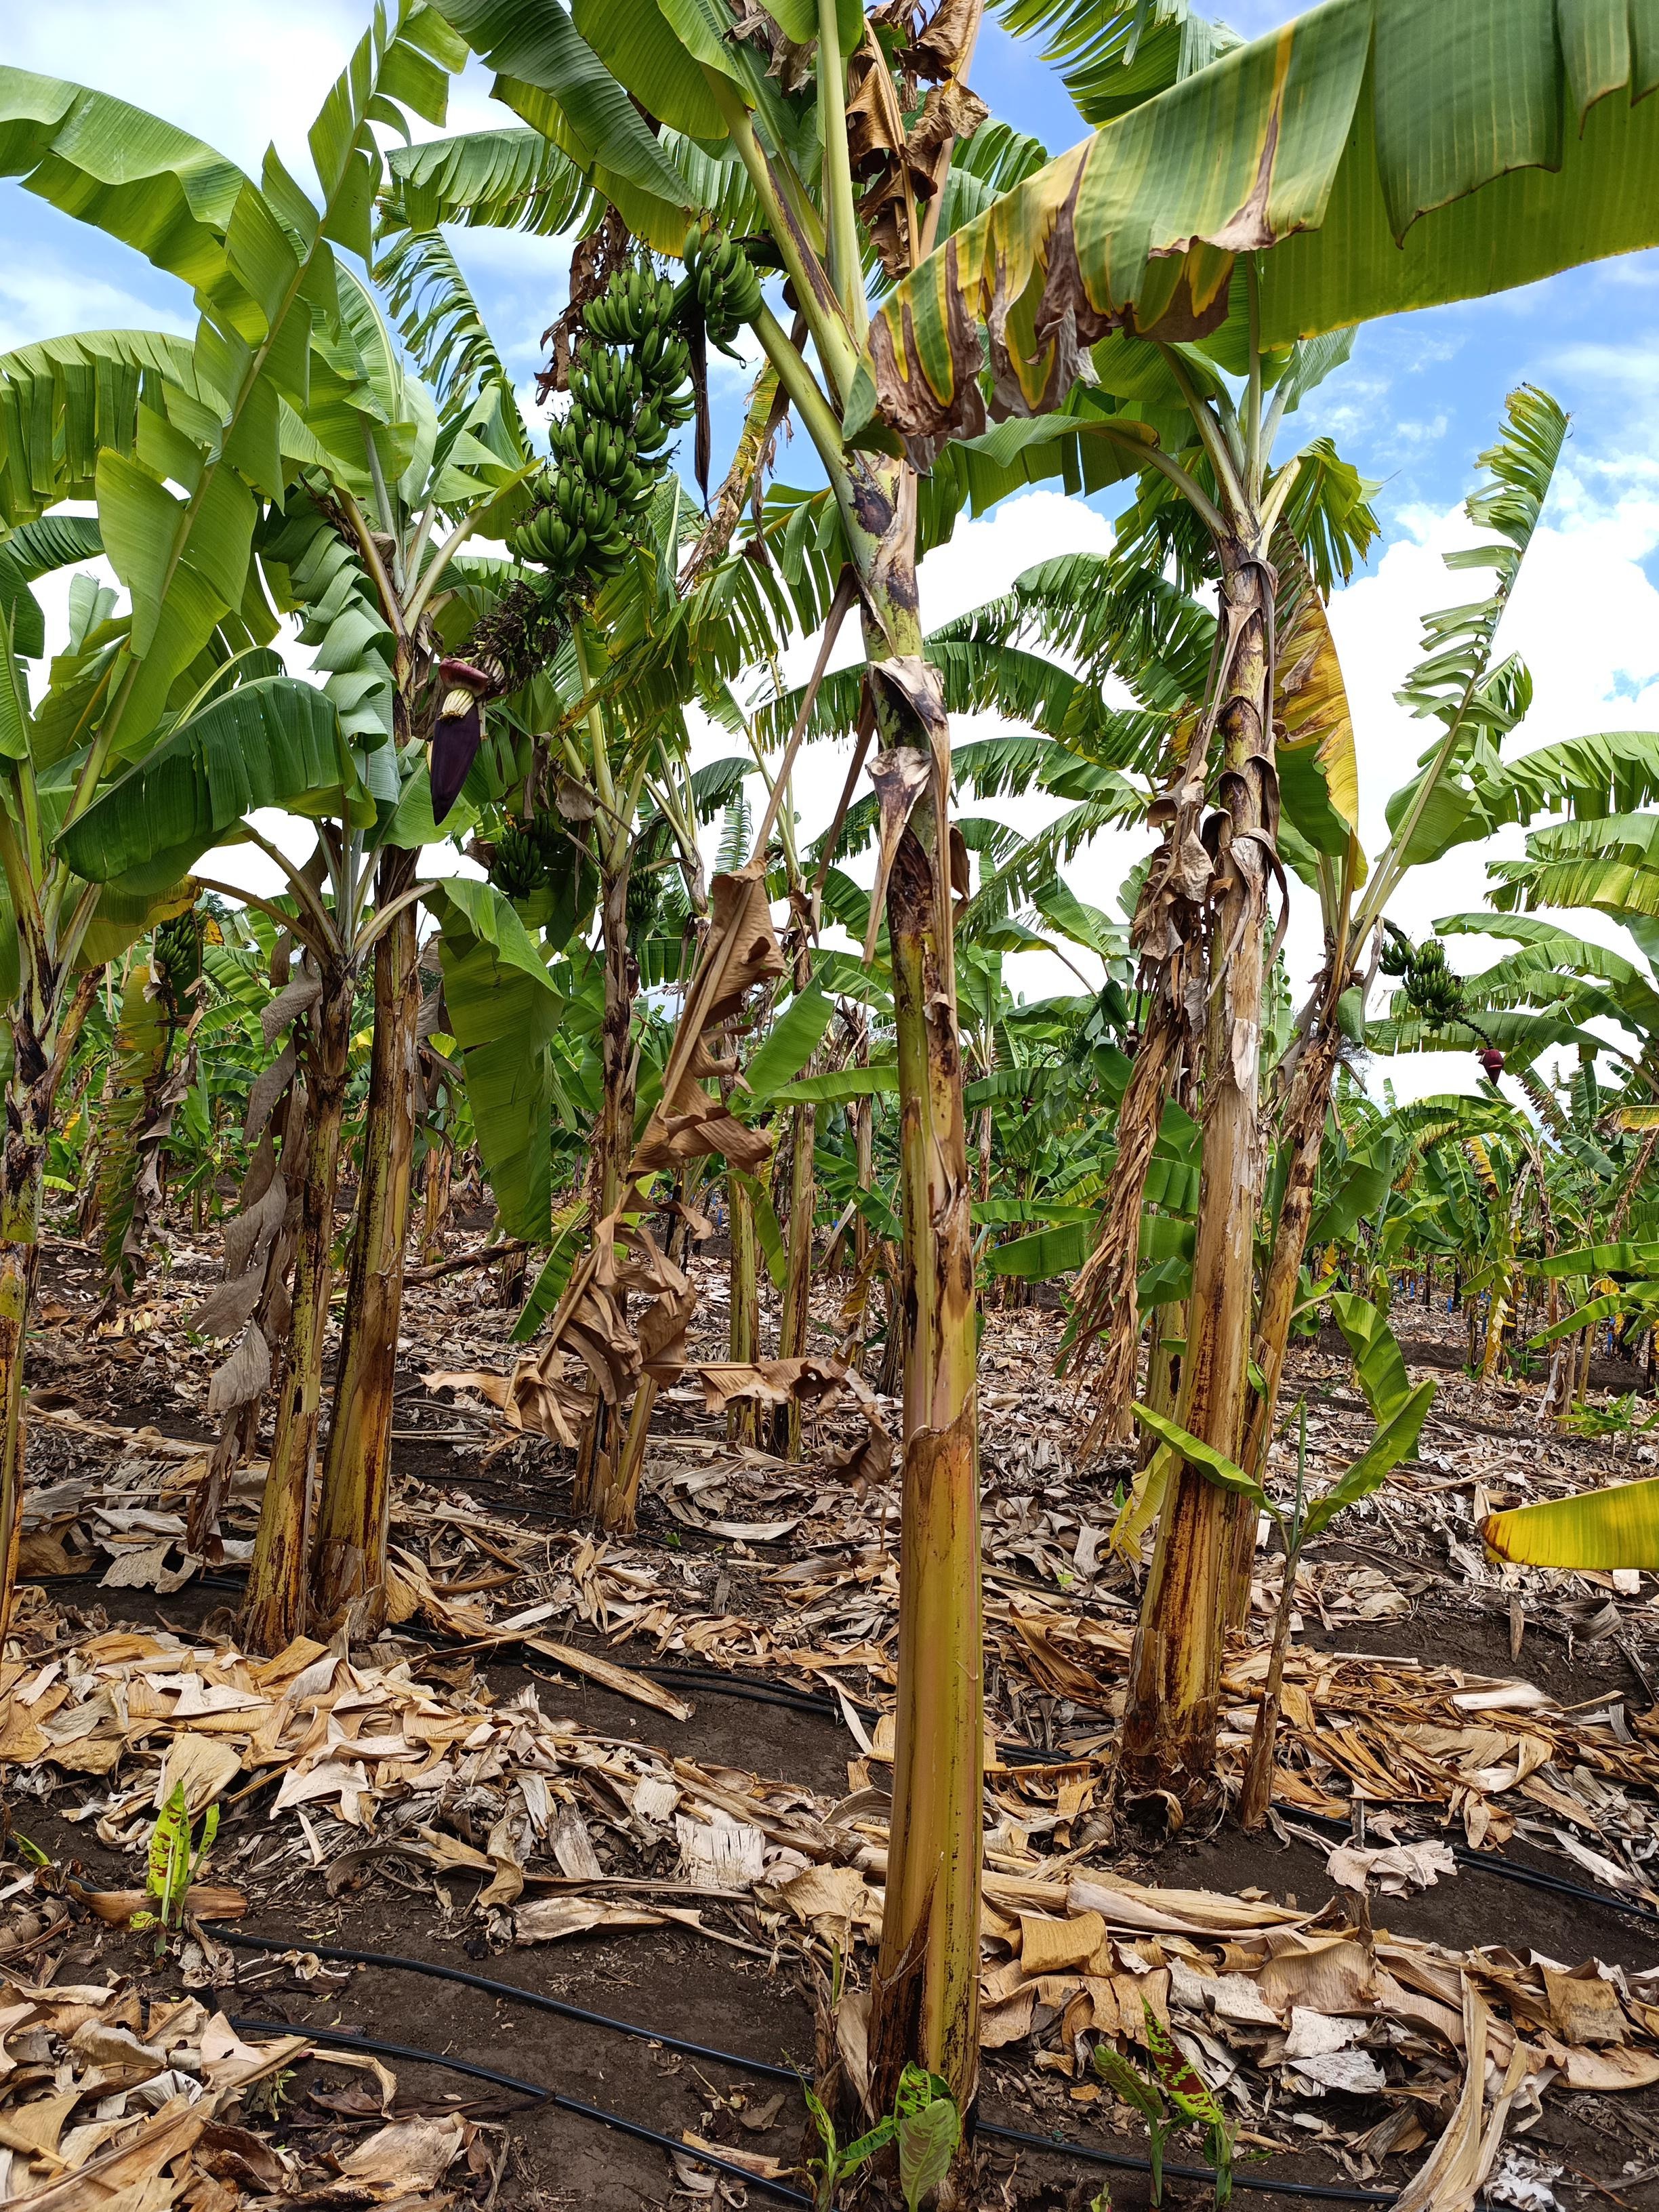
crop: banana
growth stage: development fruit
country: Tanzania
